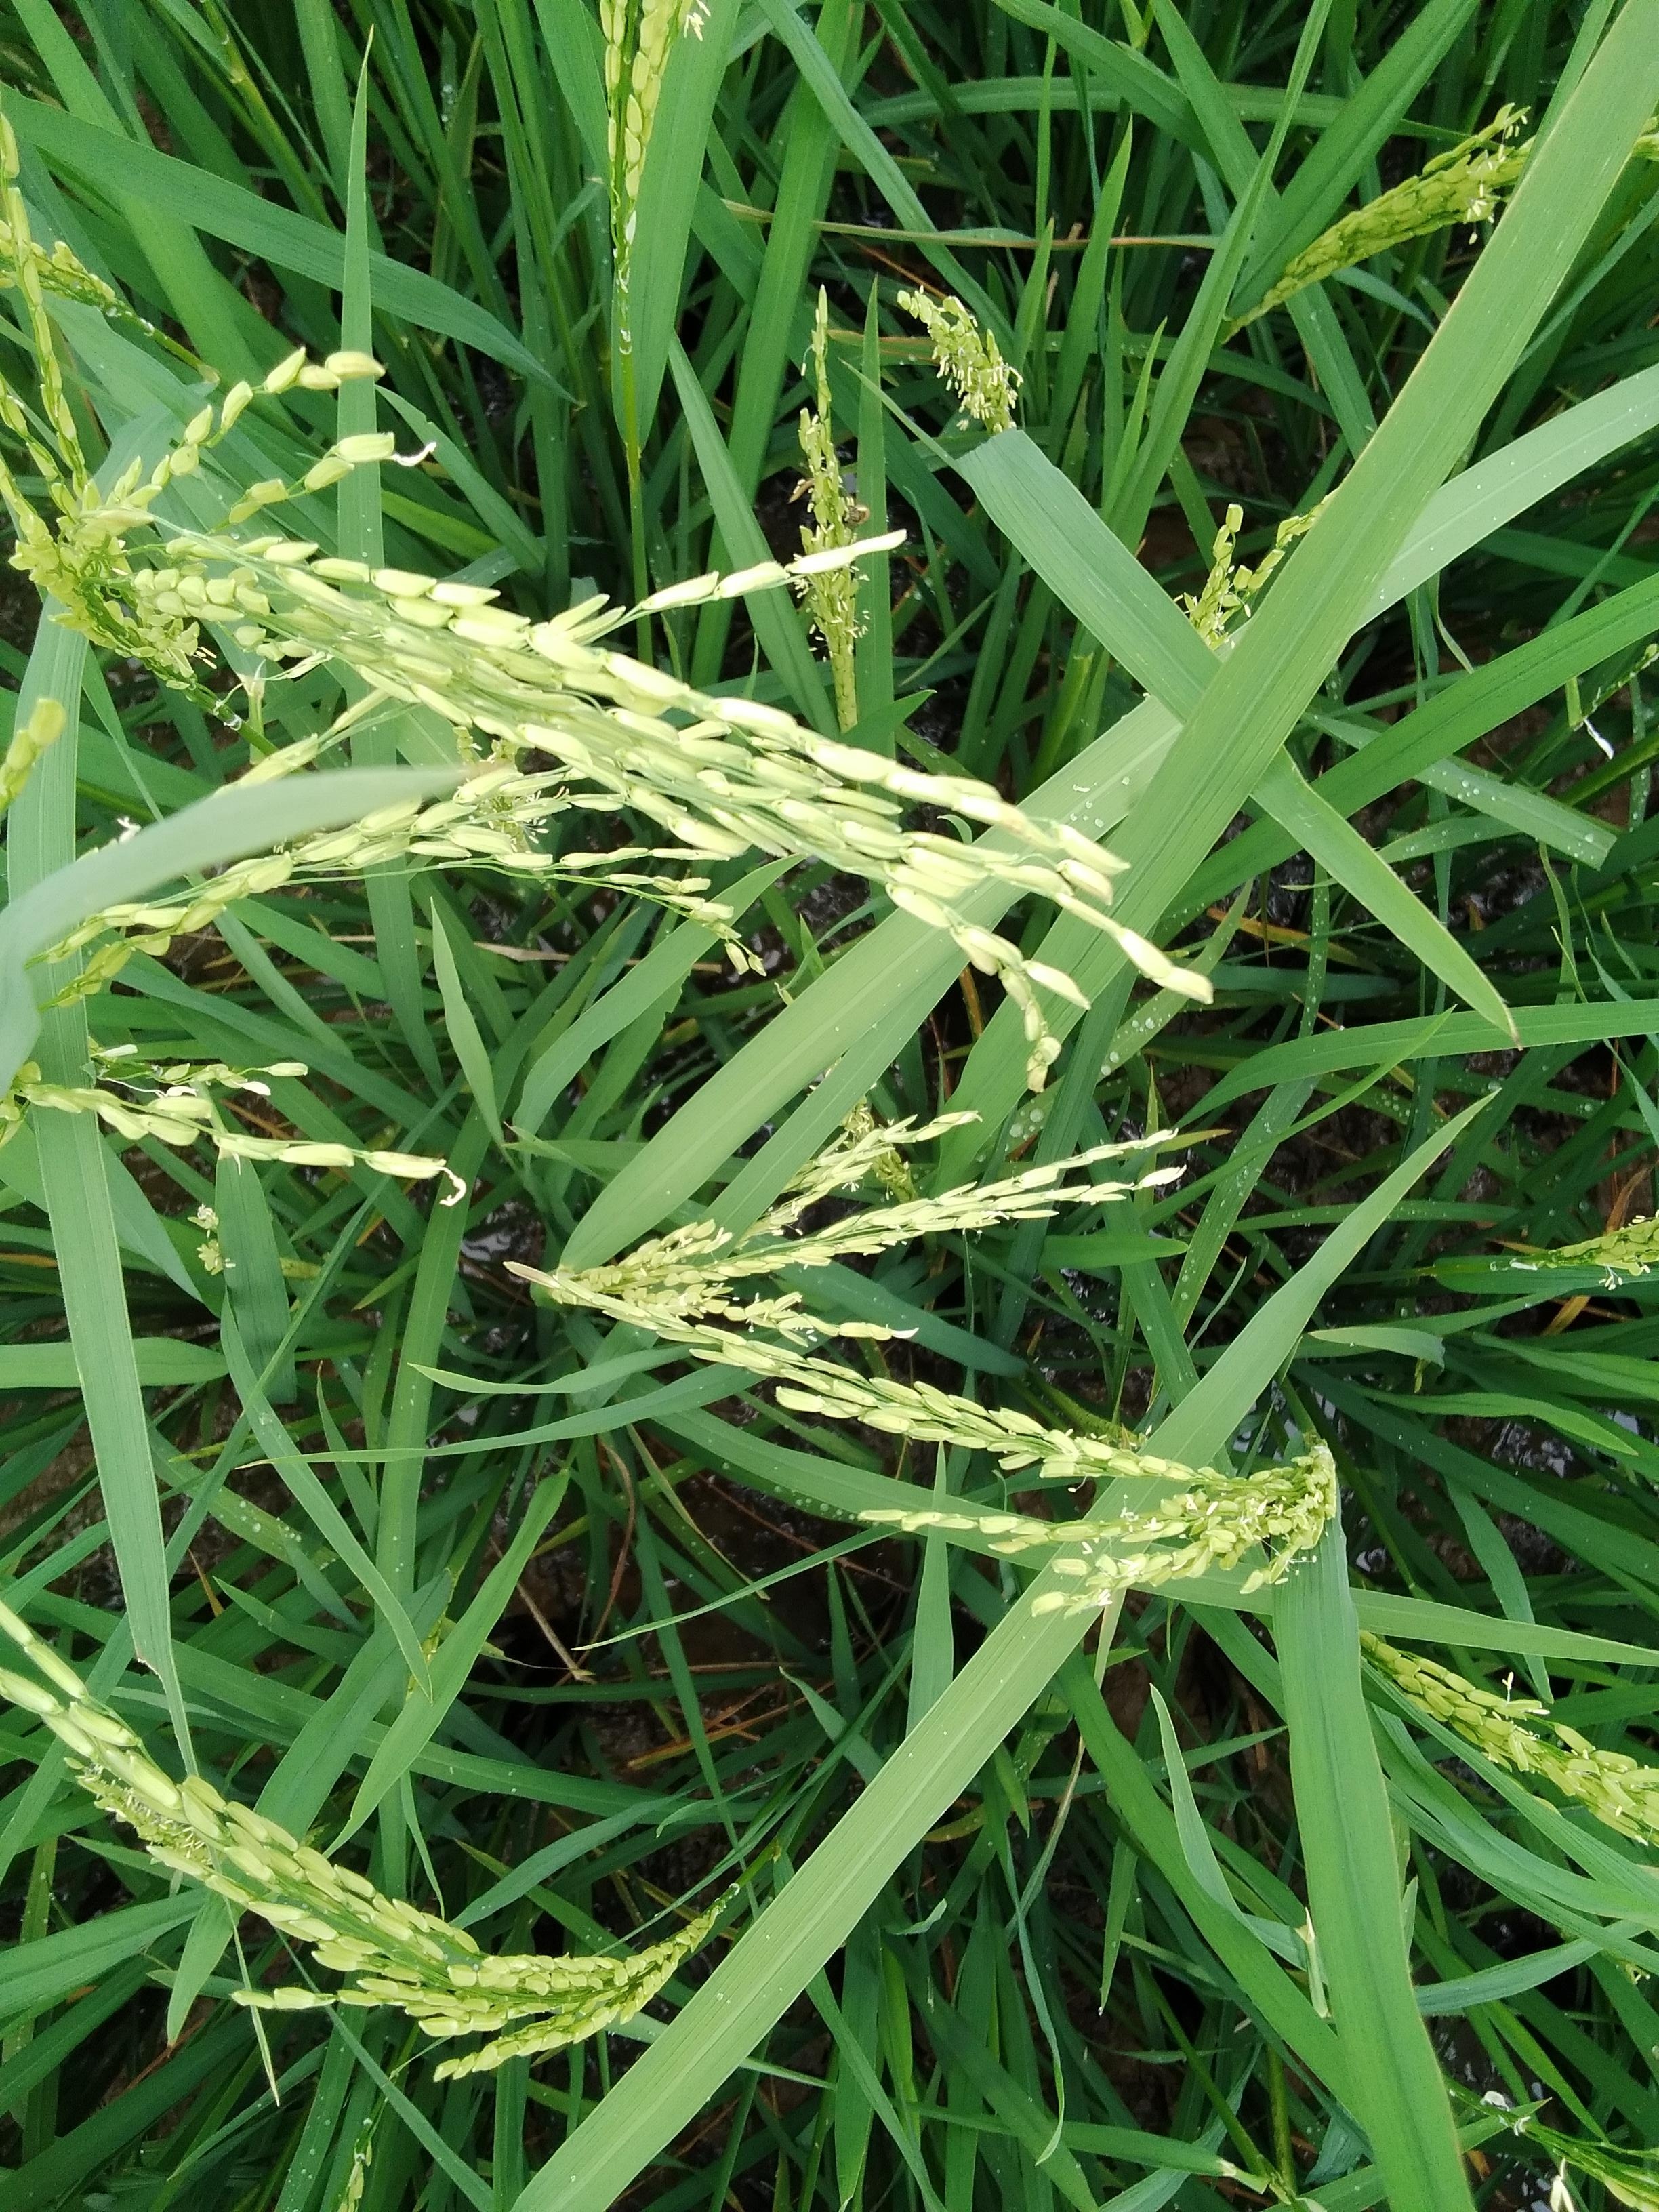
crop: rice
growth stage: flowering
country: Nigeria
